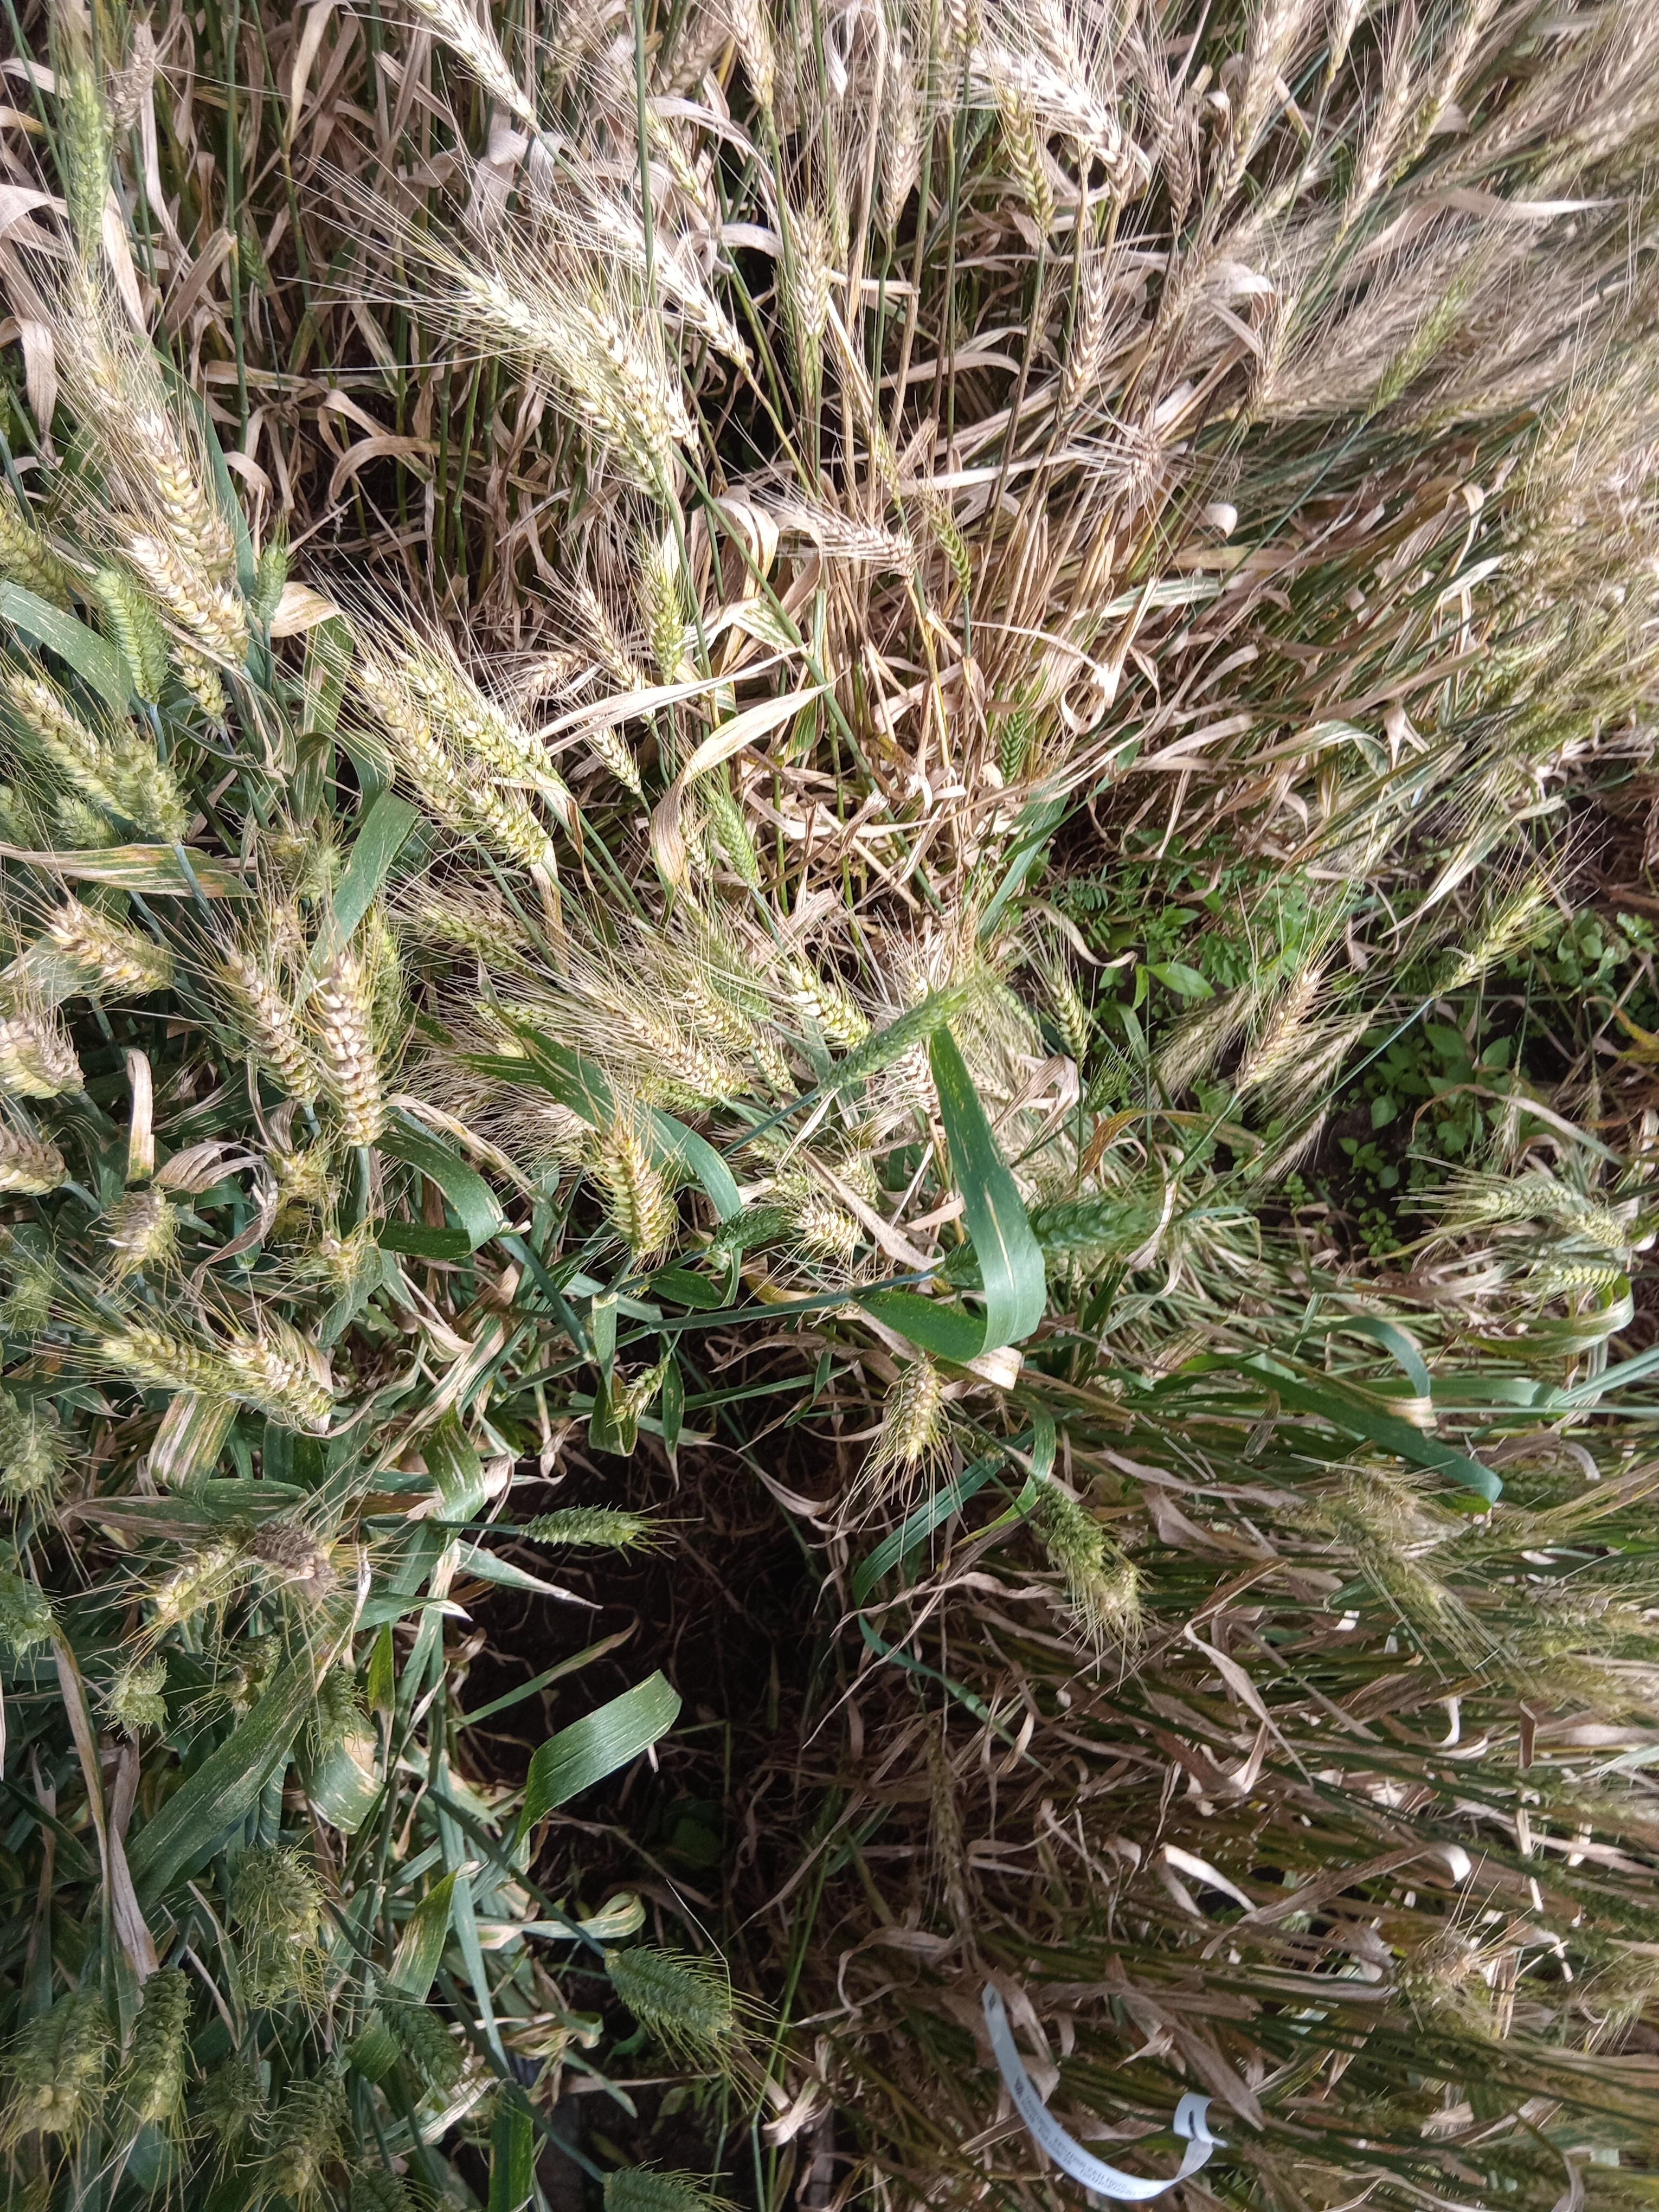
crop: wheat
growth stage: maturity
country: Kenya
